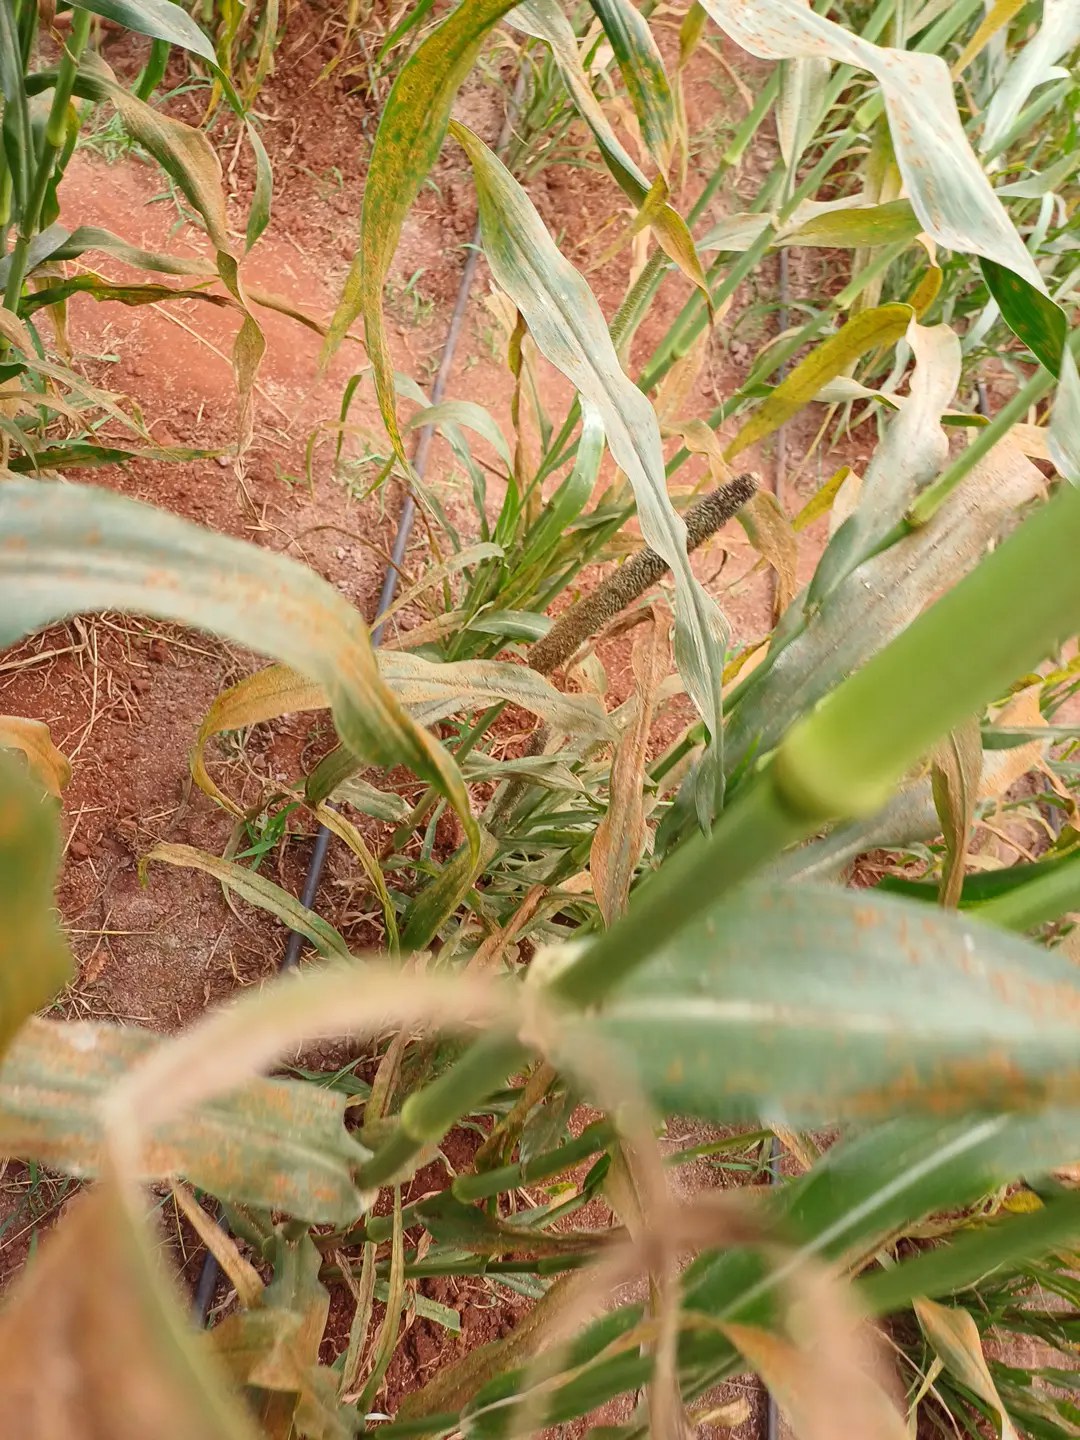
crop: pearl millet
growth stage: filling grain
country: Kenya
